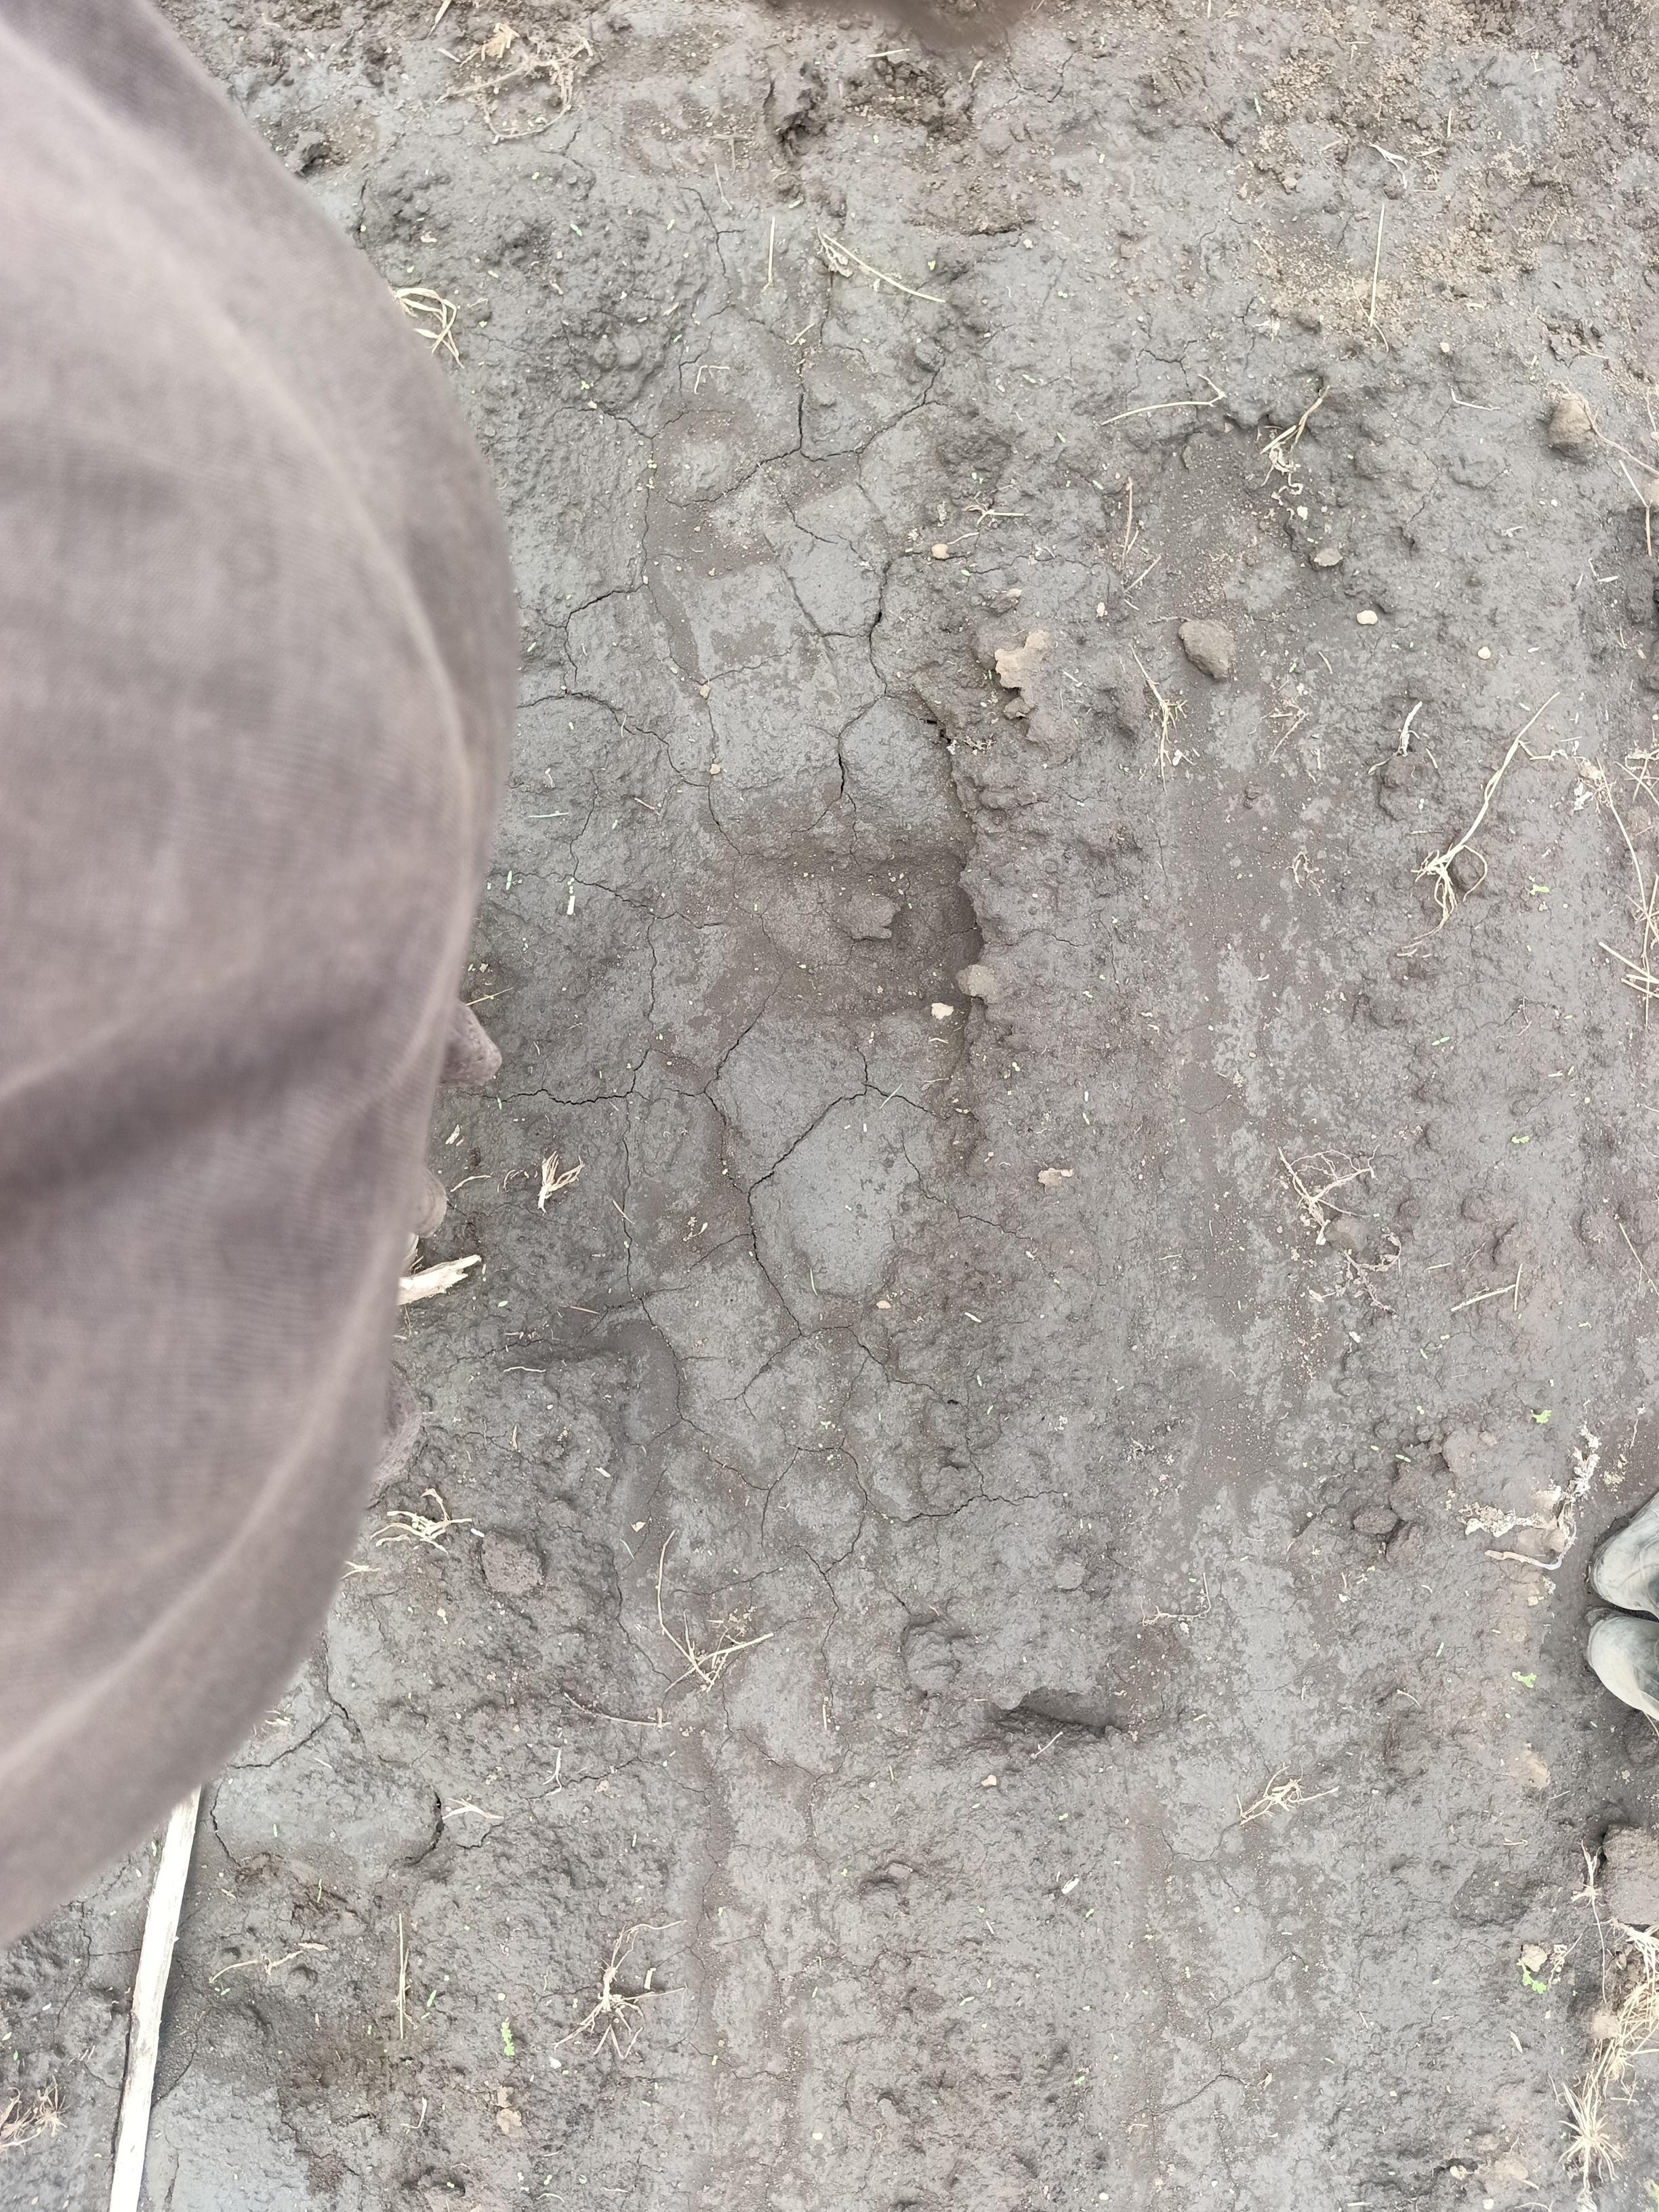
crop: chickpea
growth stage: emergence
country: Tanzania
